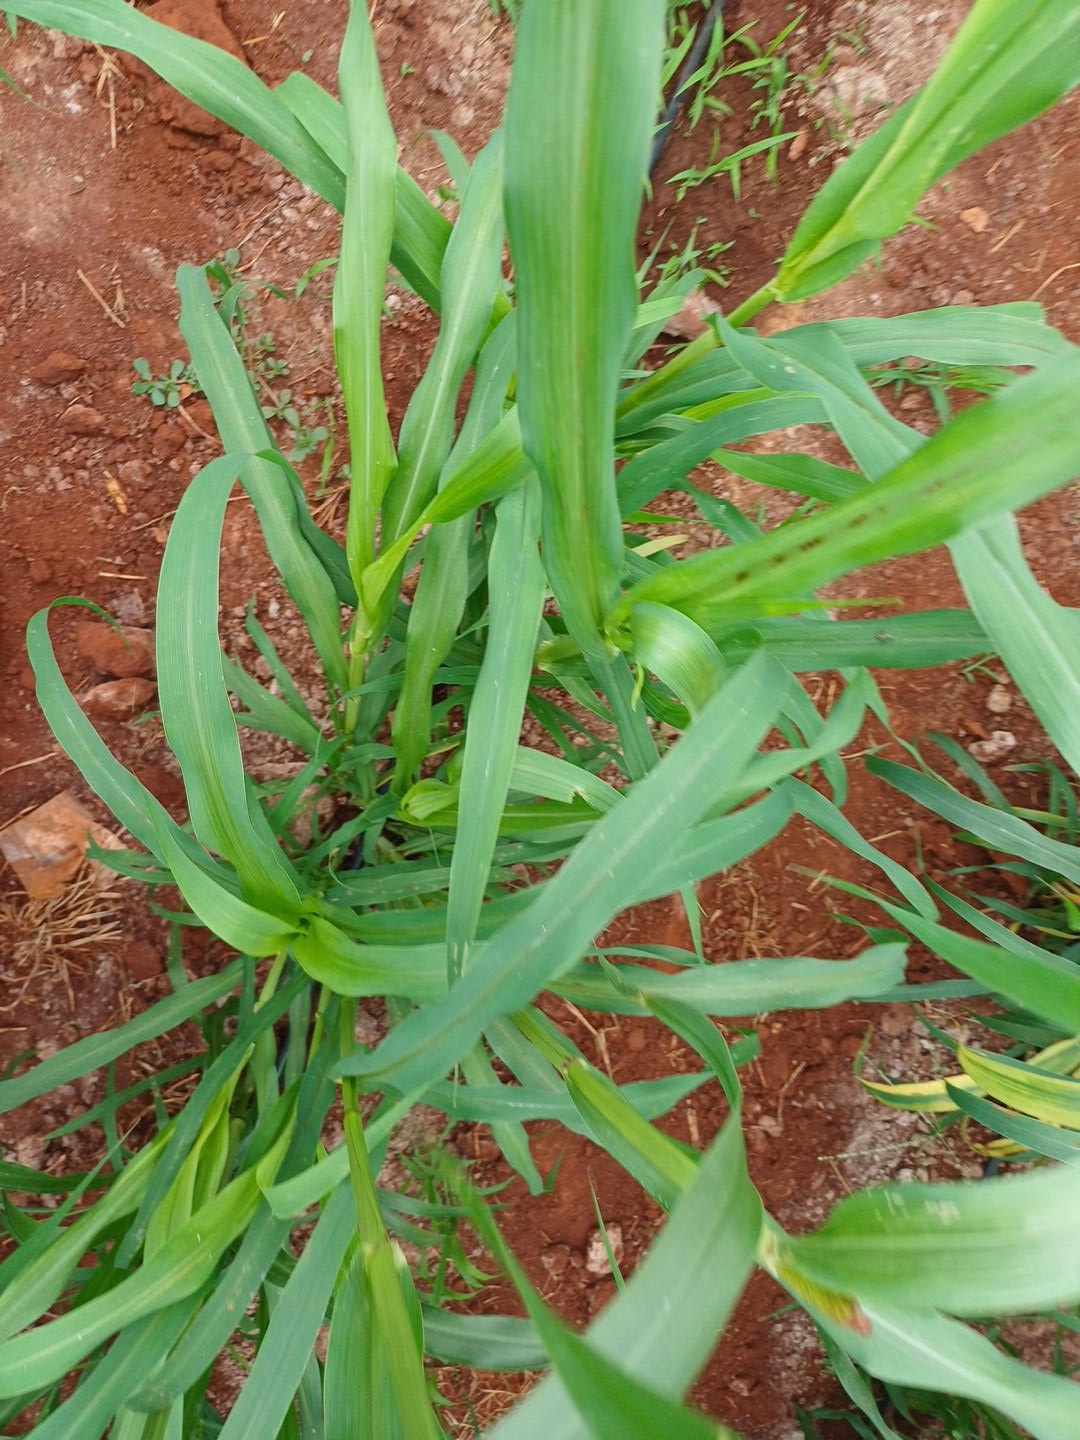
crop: pearl millet
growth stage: flowering
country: Kenya
